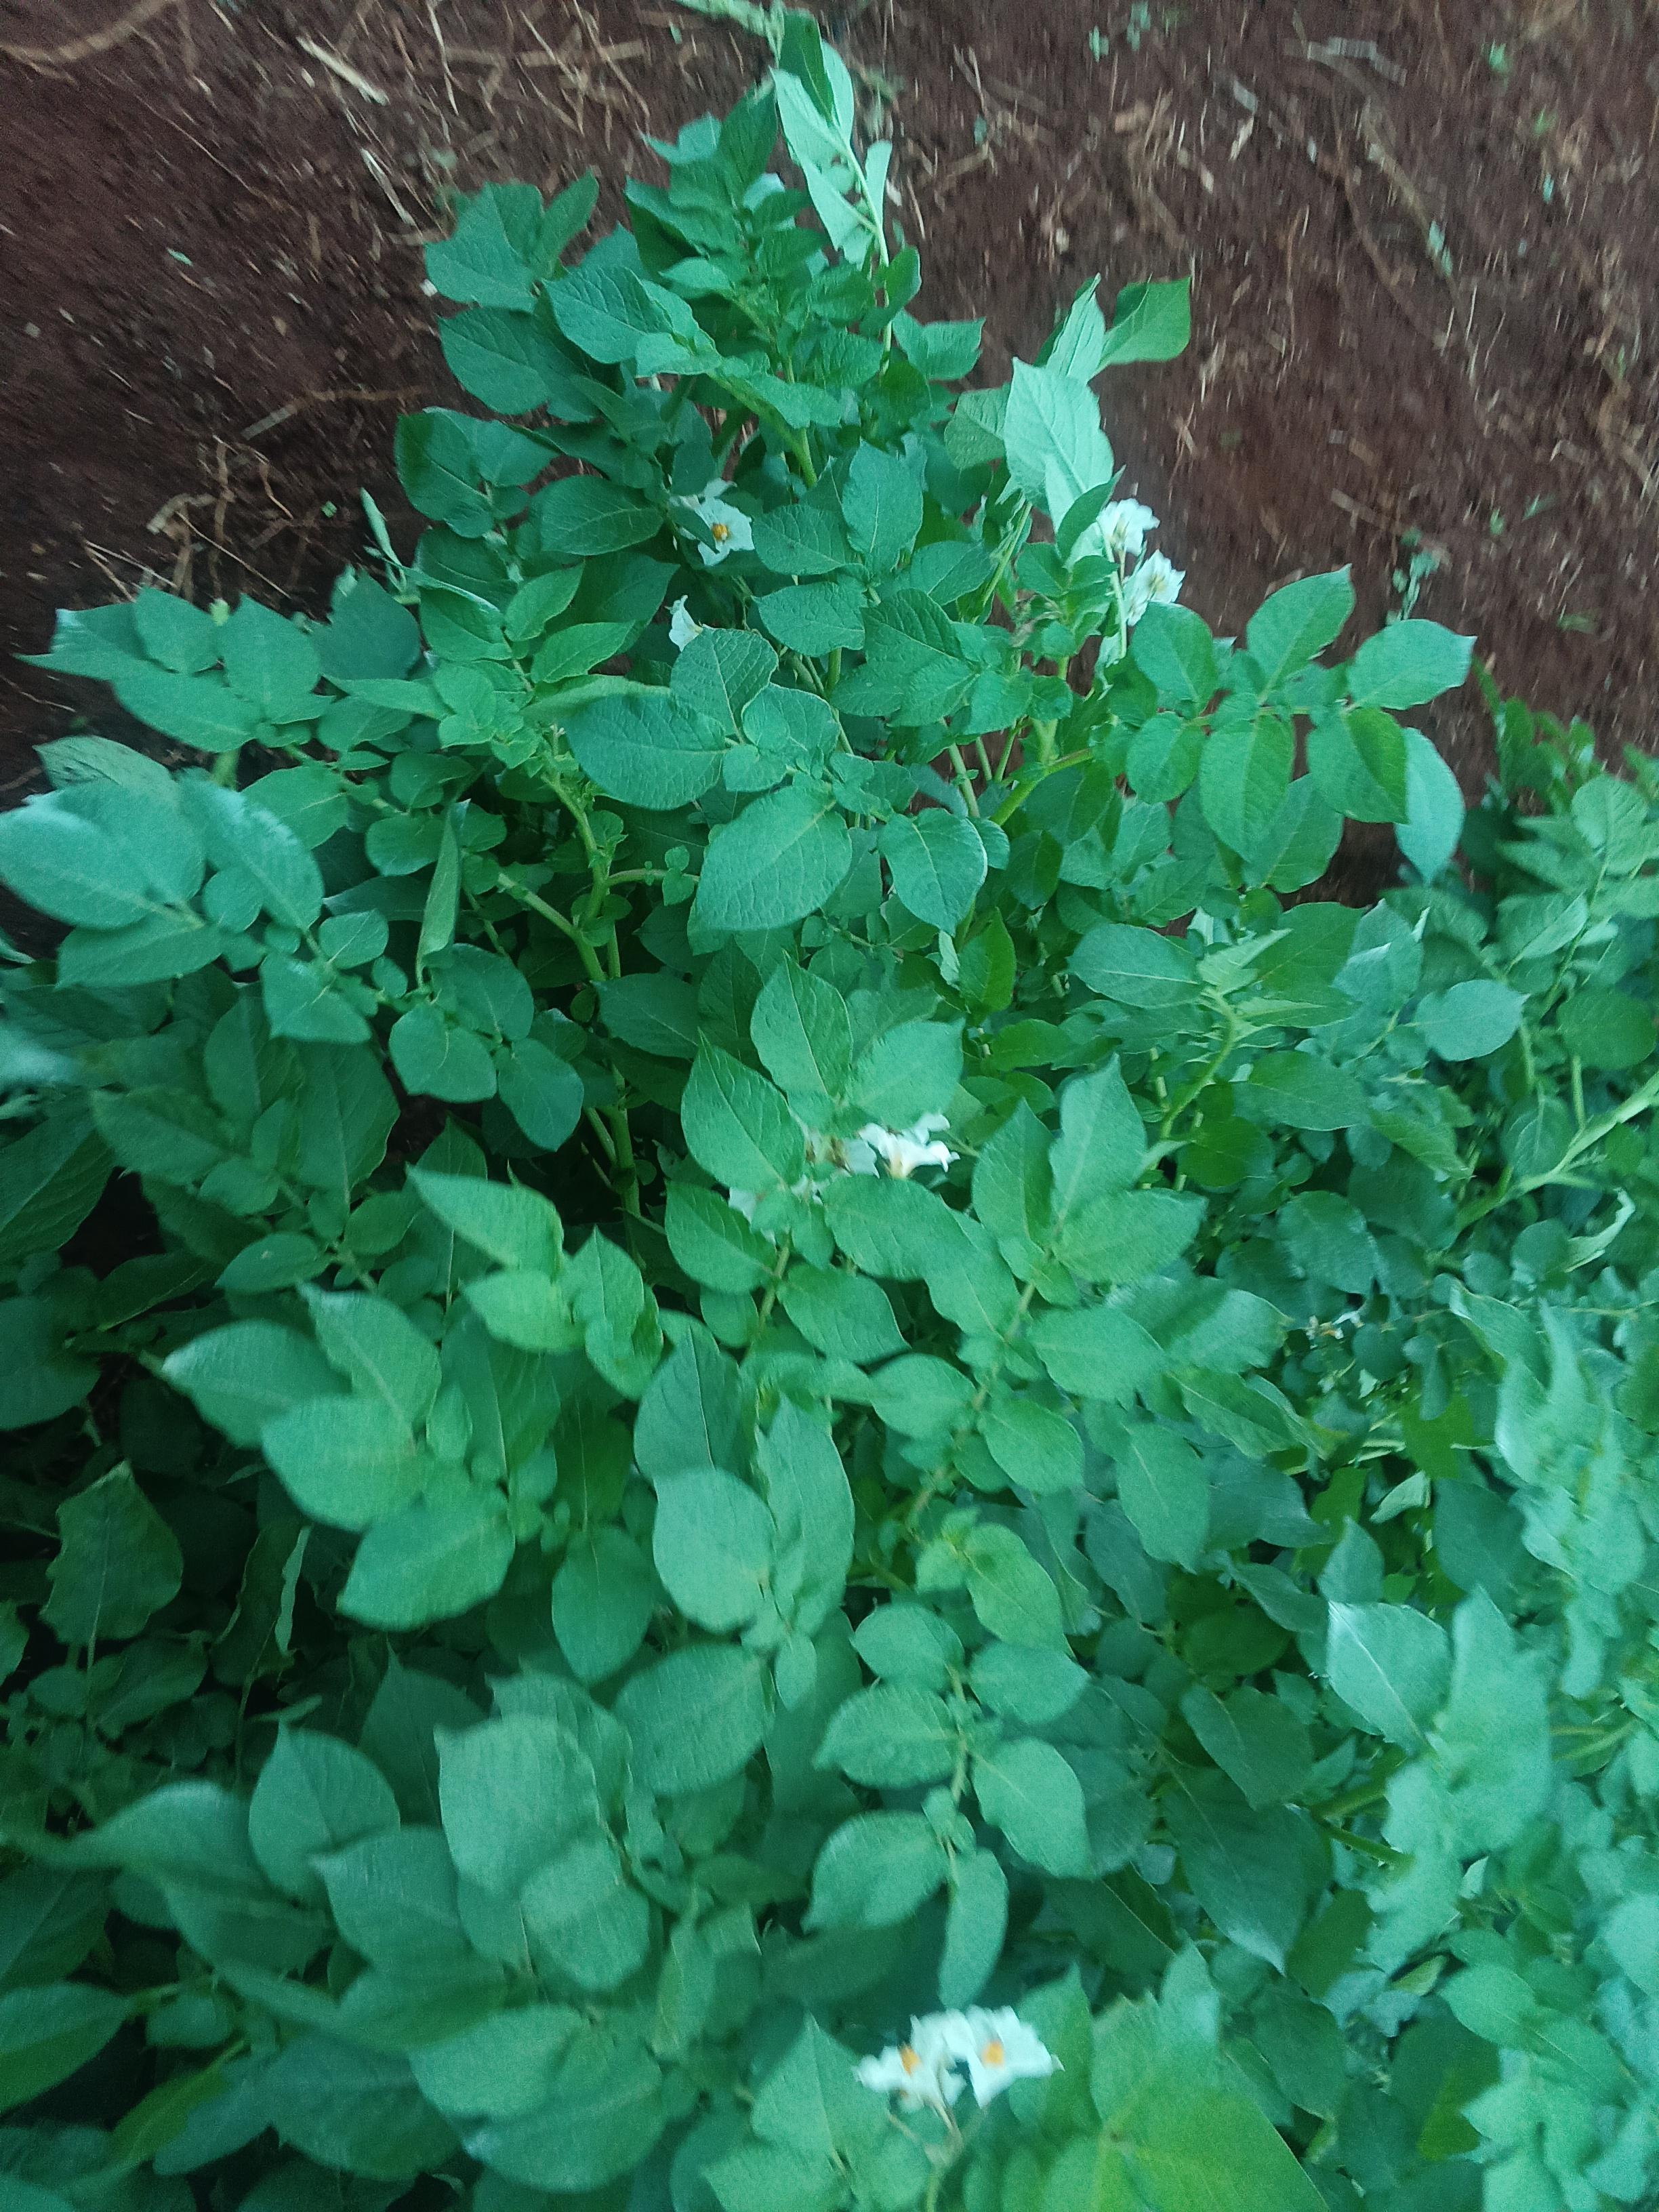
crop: potato
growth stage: flowering
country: Kenya
